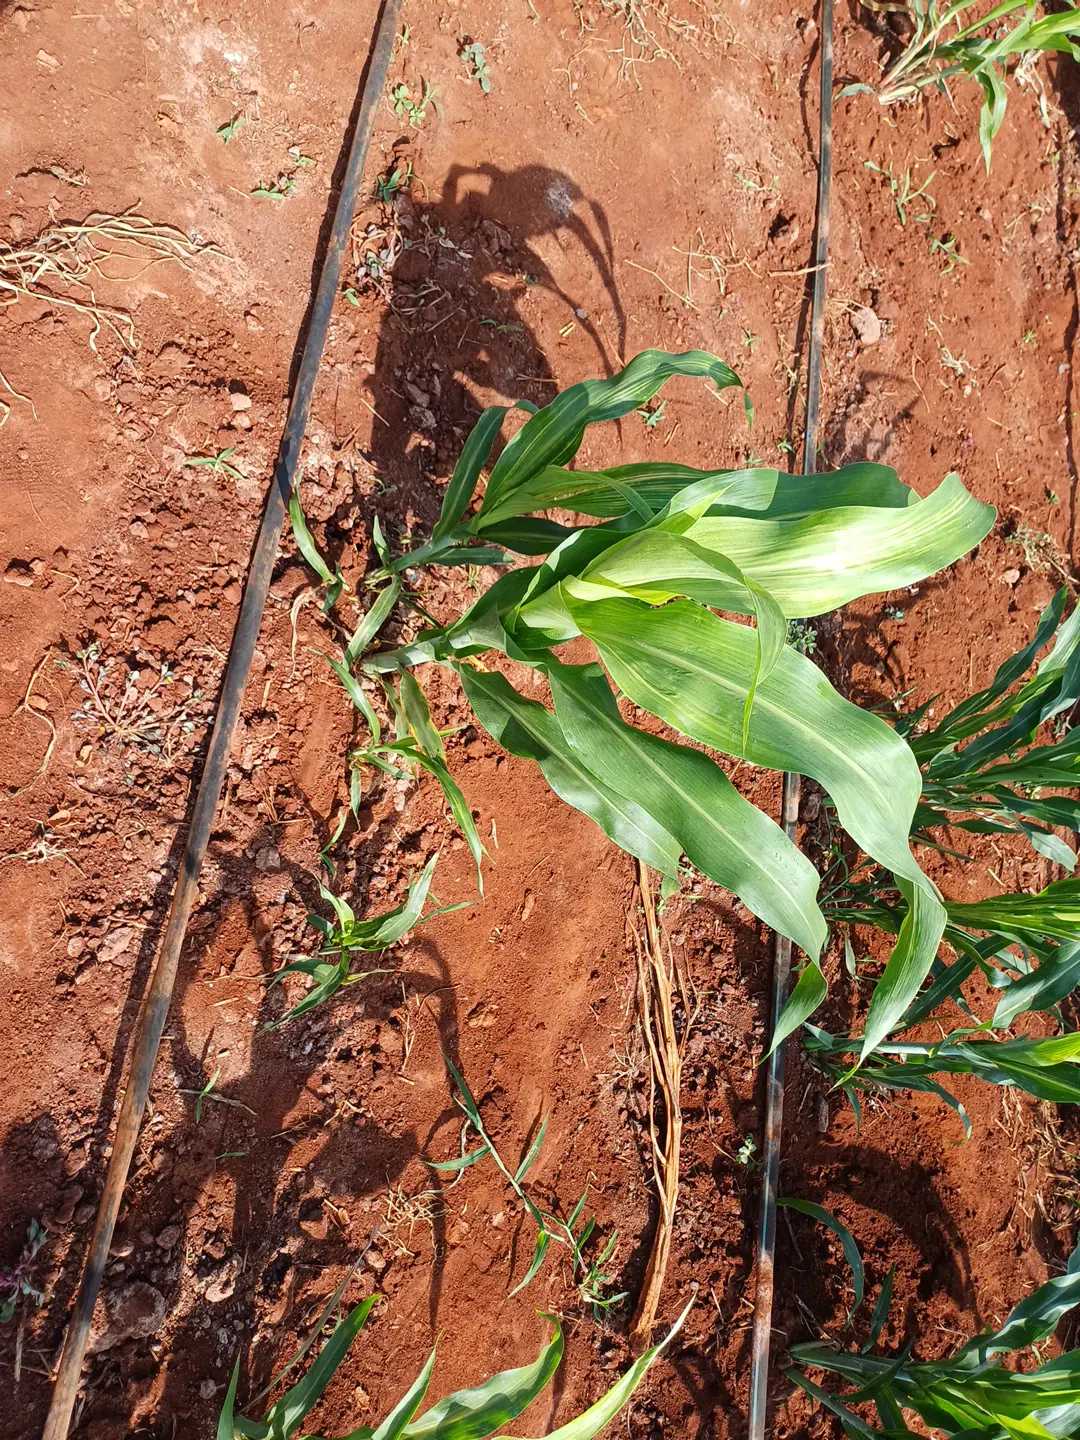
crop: sorghum
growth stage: vegetative
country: Kenya
